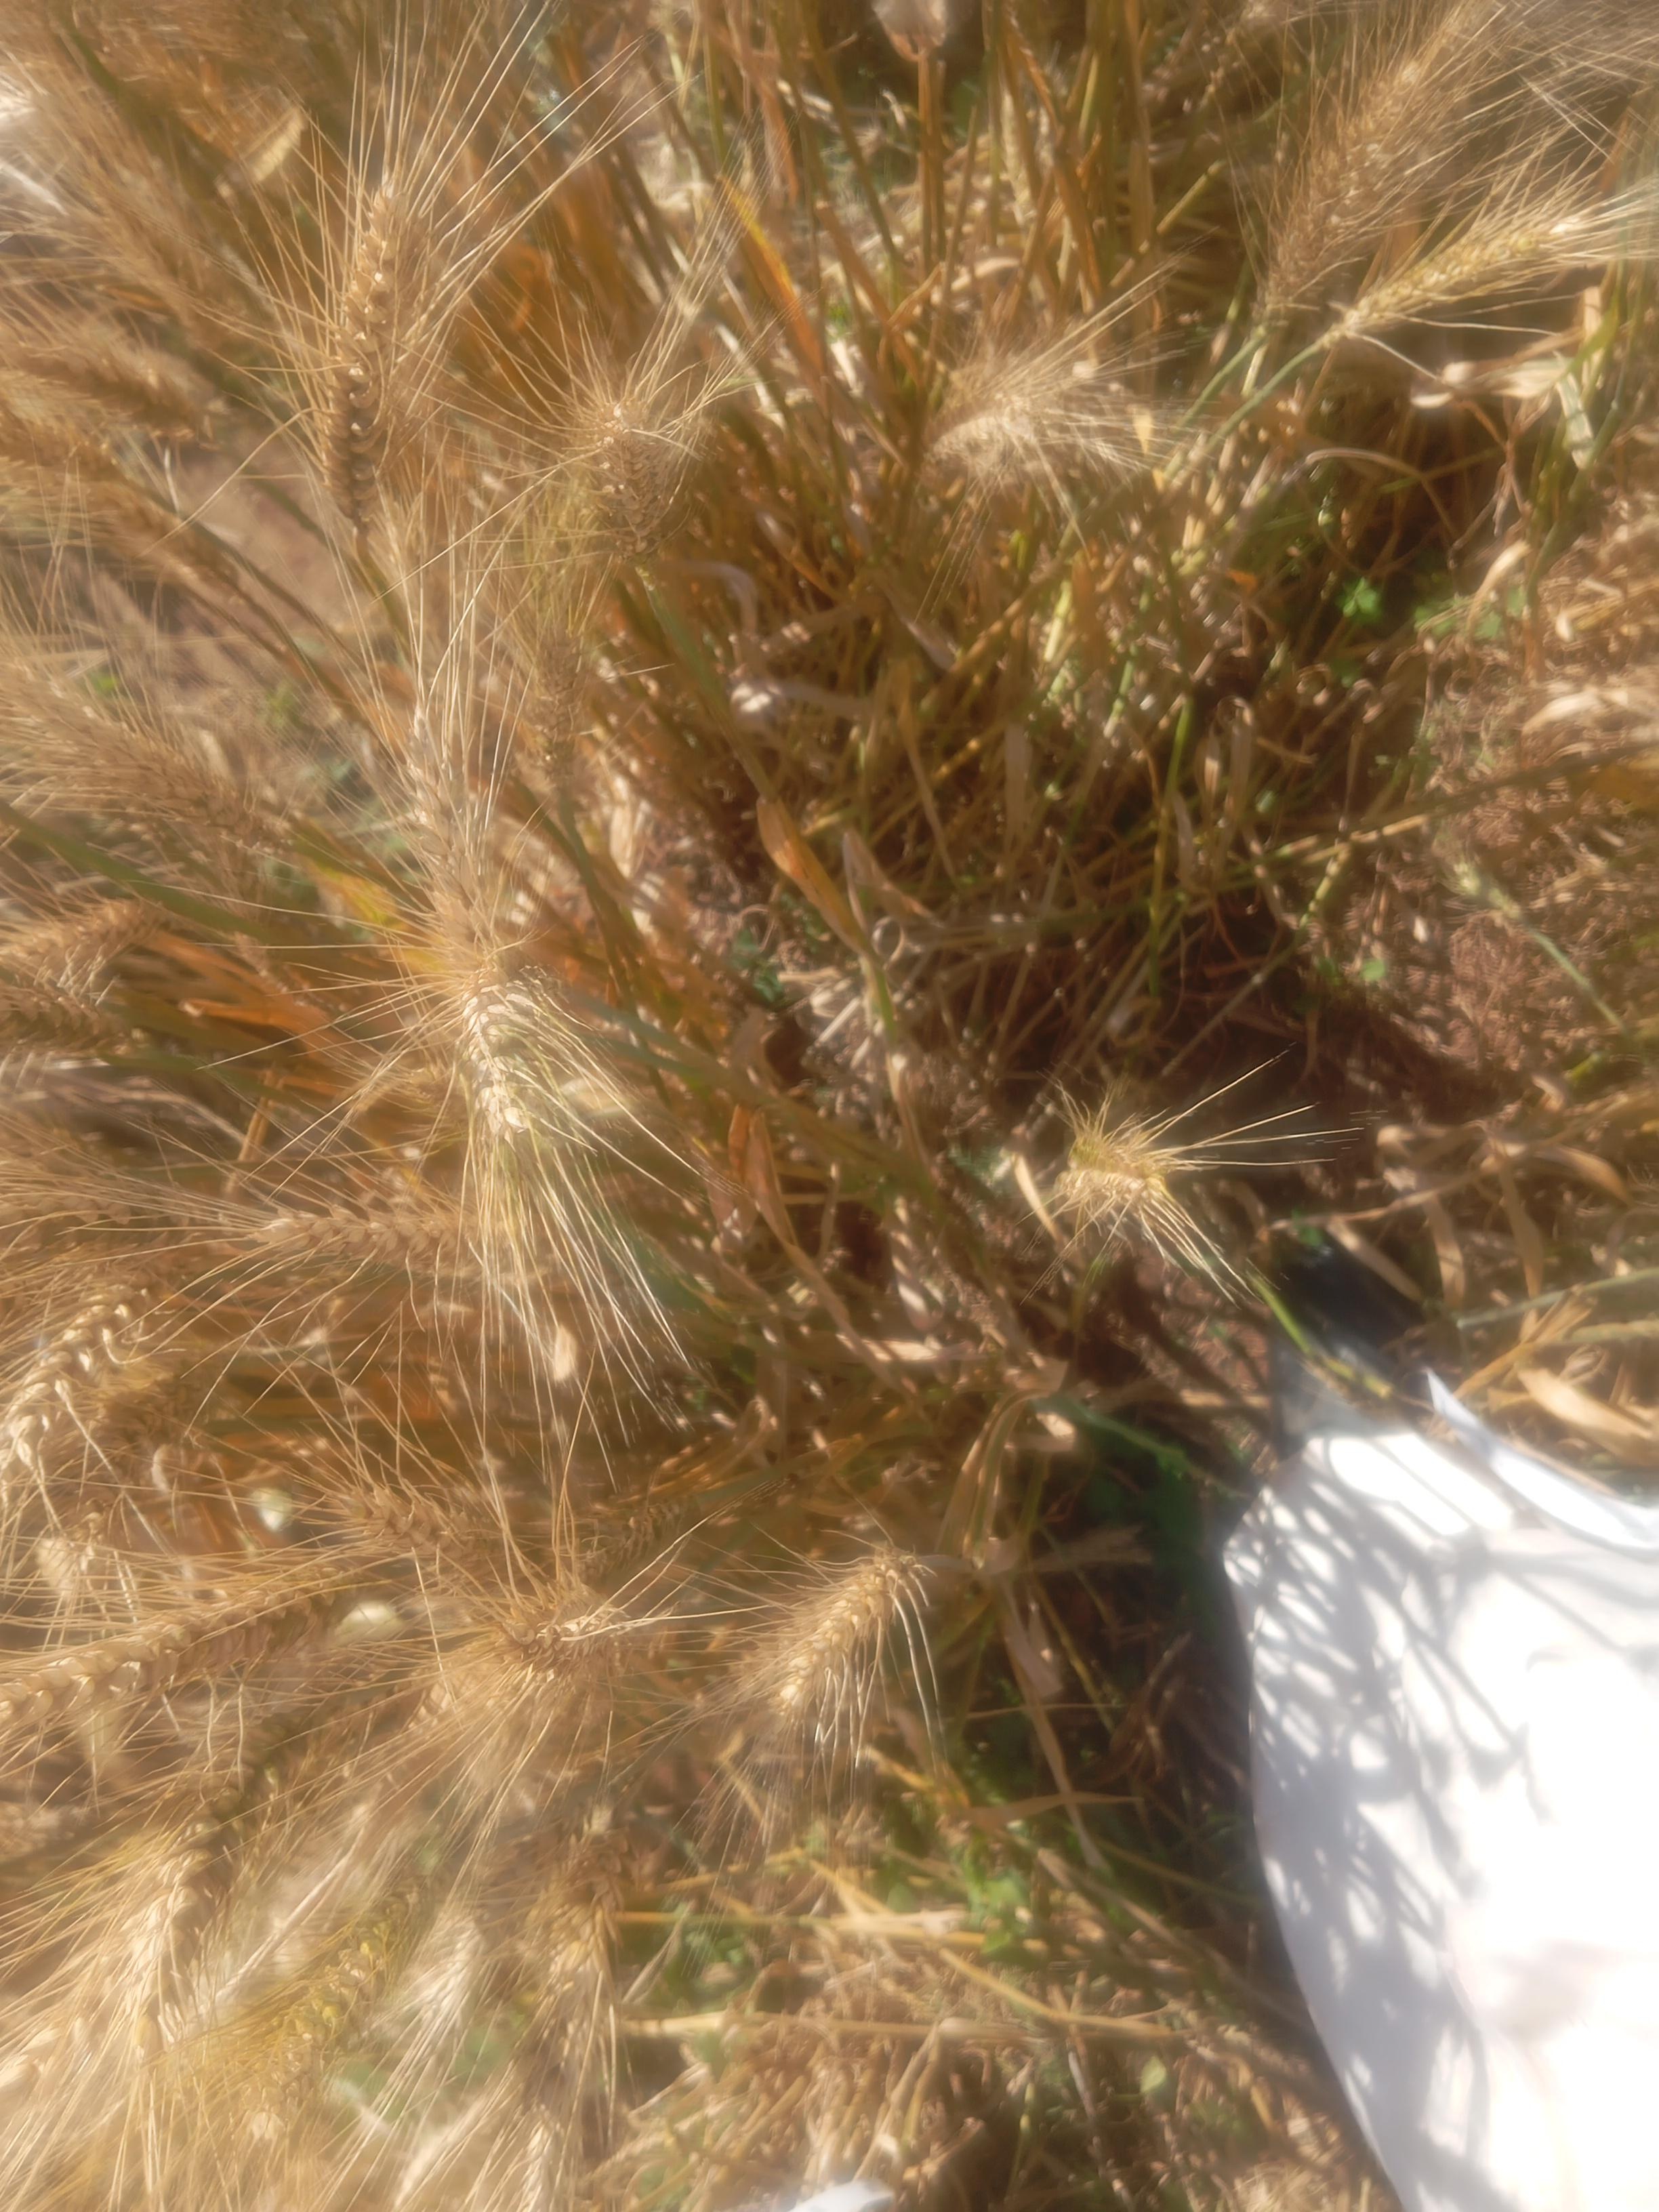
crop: wheat
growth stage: maturity
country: Kenya
